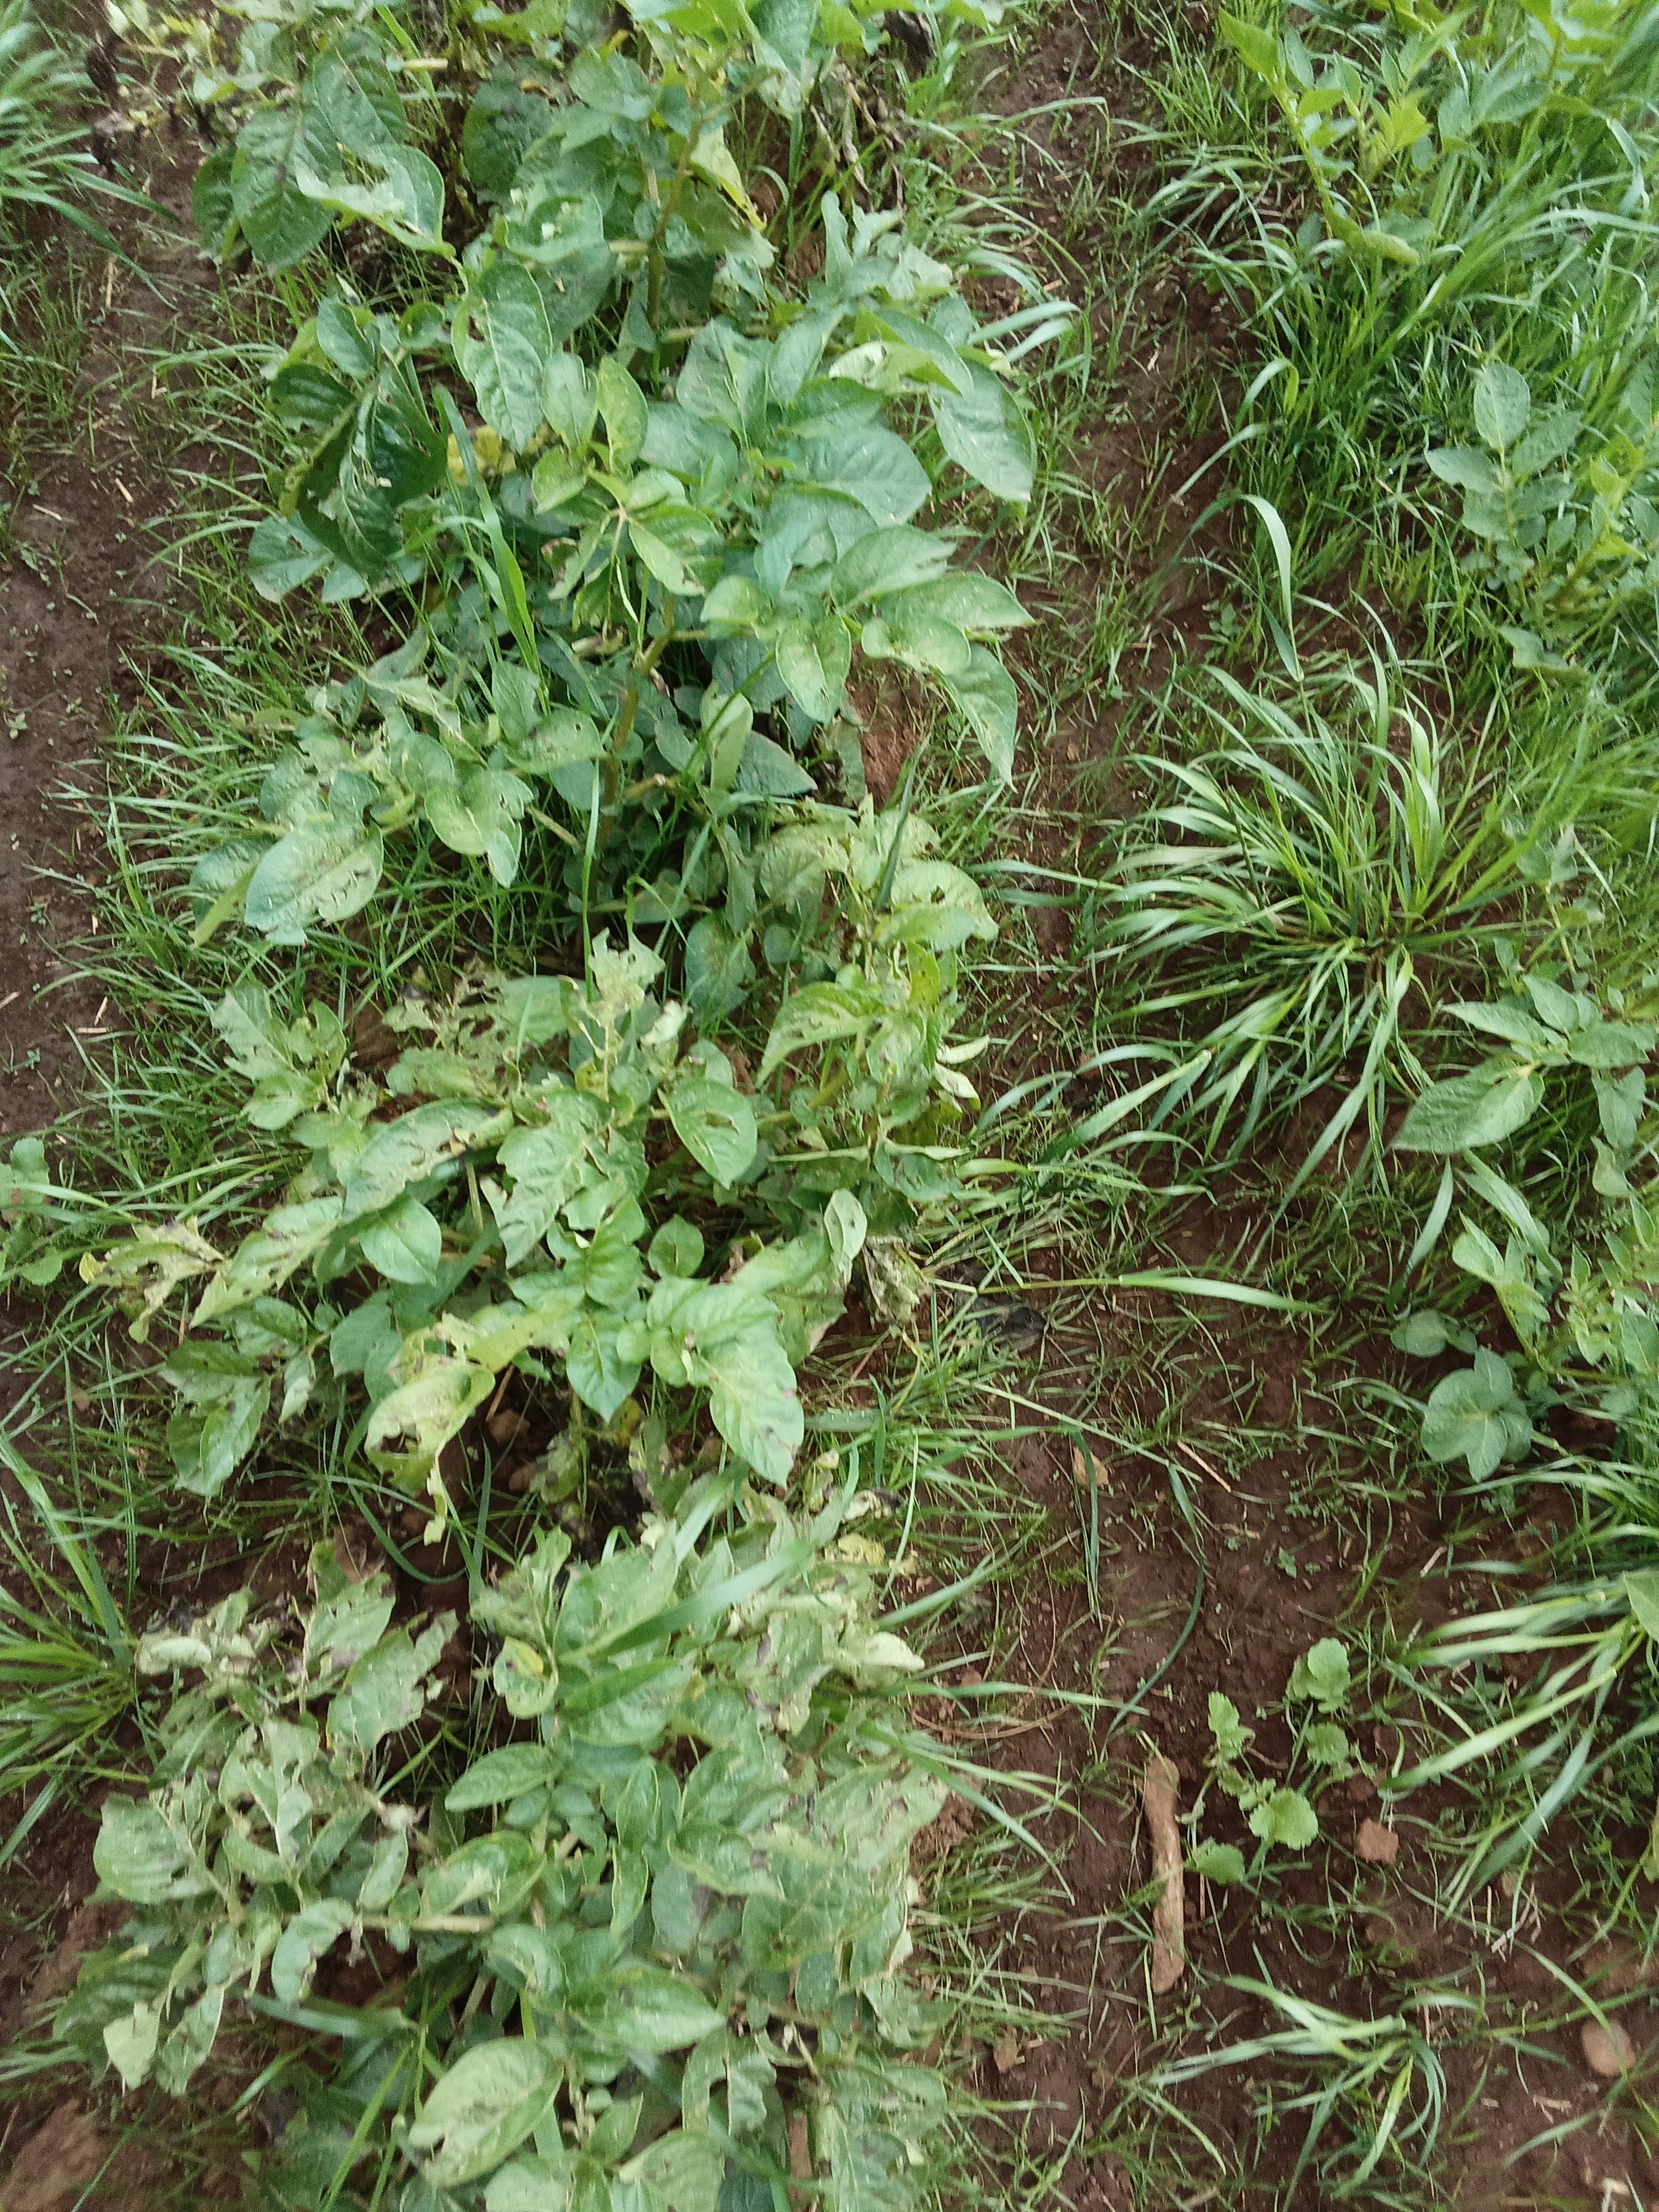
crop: potato
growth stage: harvest maturity
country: Kenya
